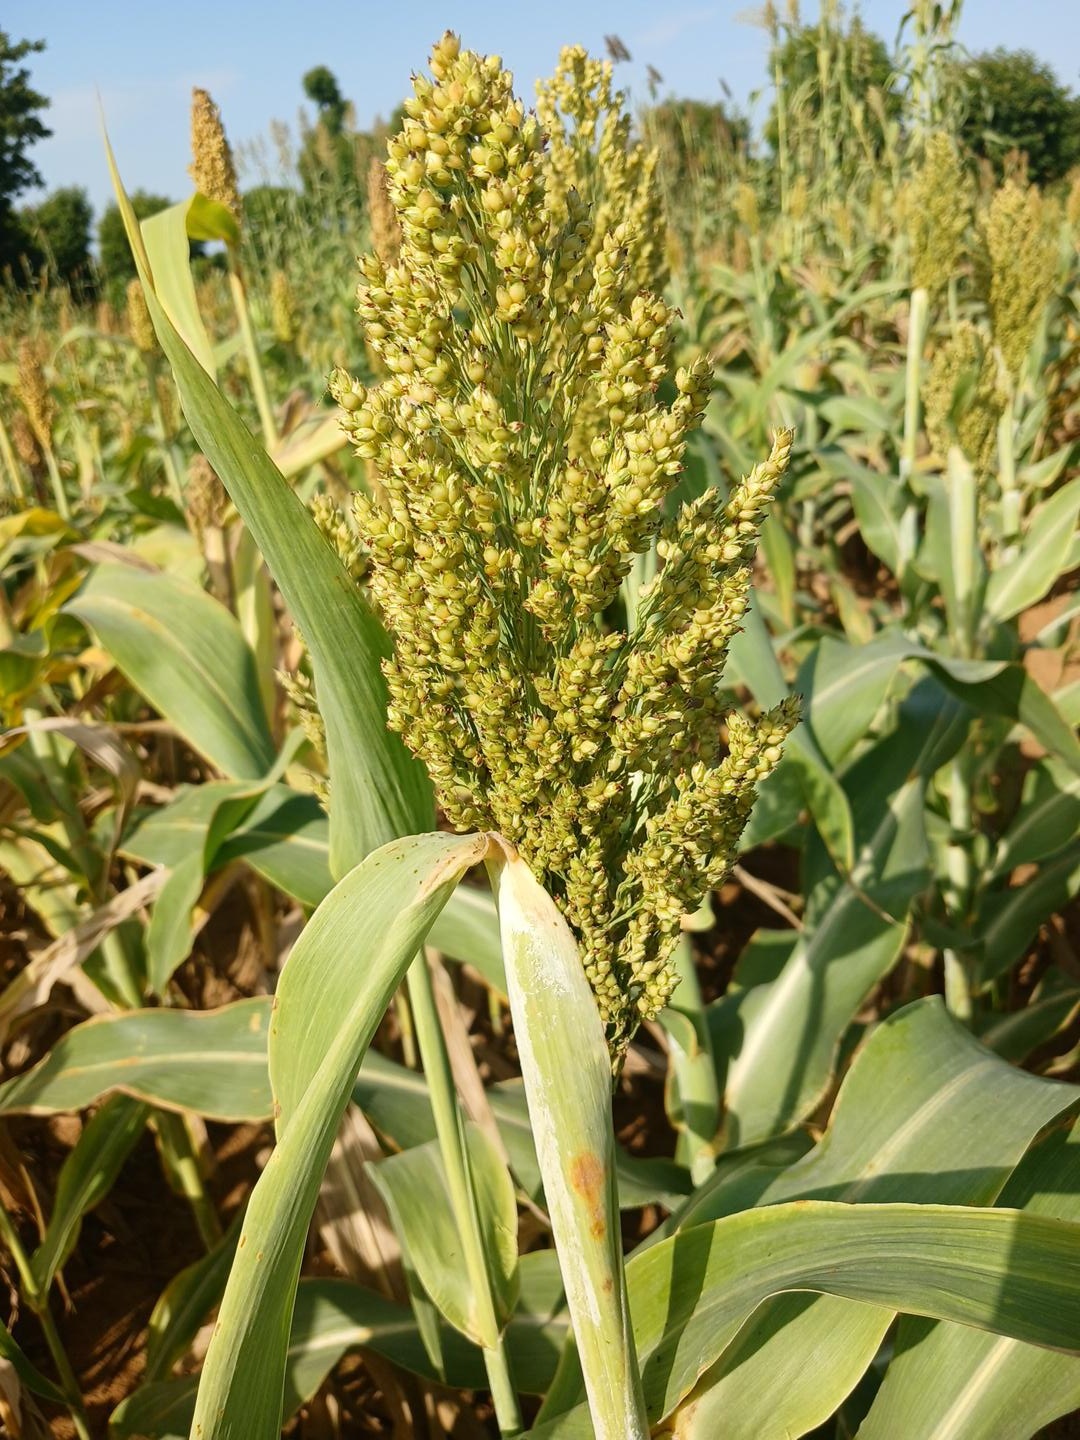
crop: sorghum
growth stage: filling grain
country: Senegal
